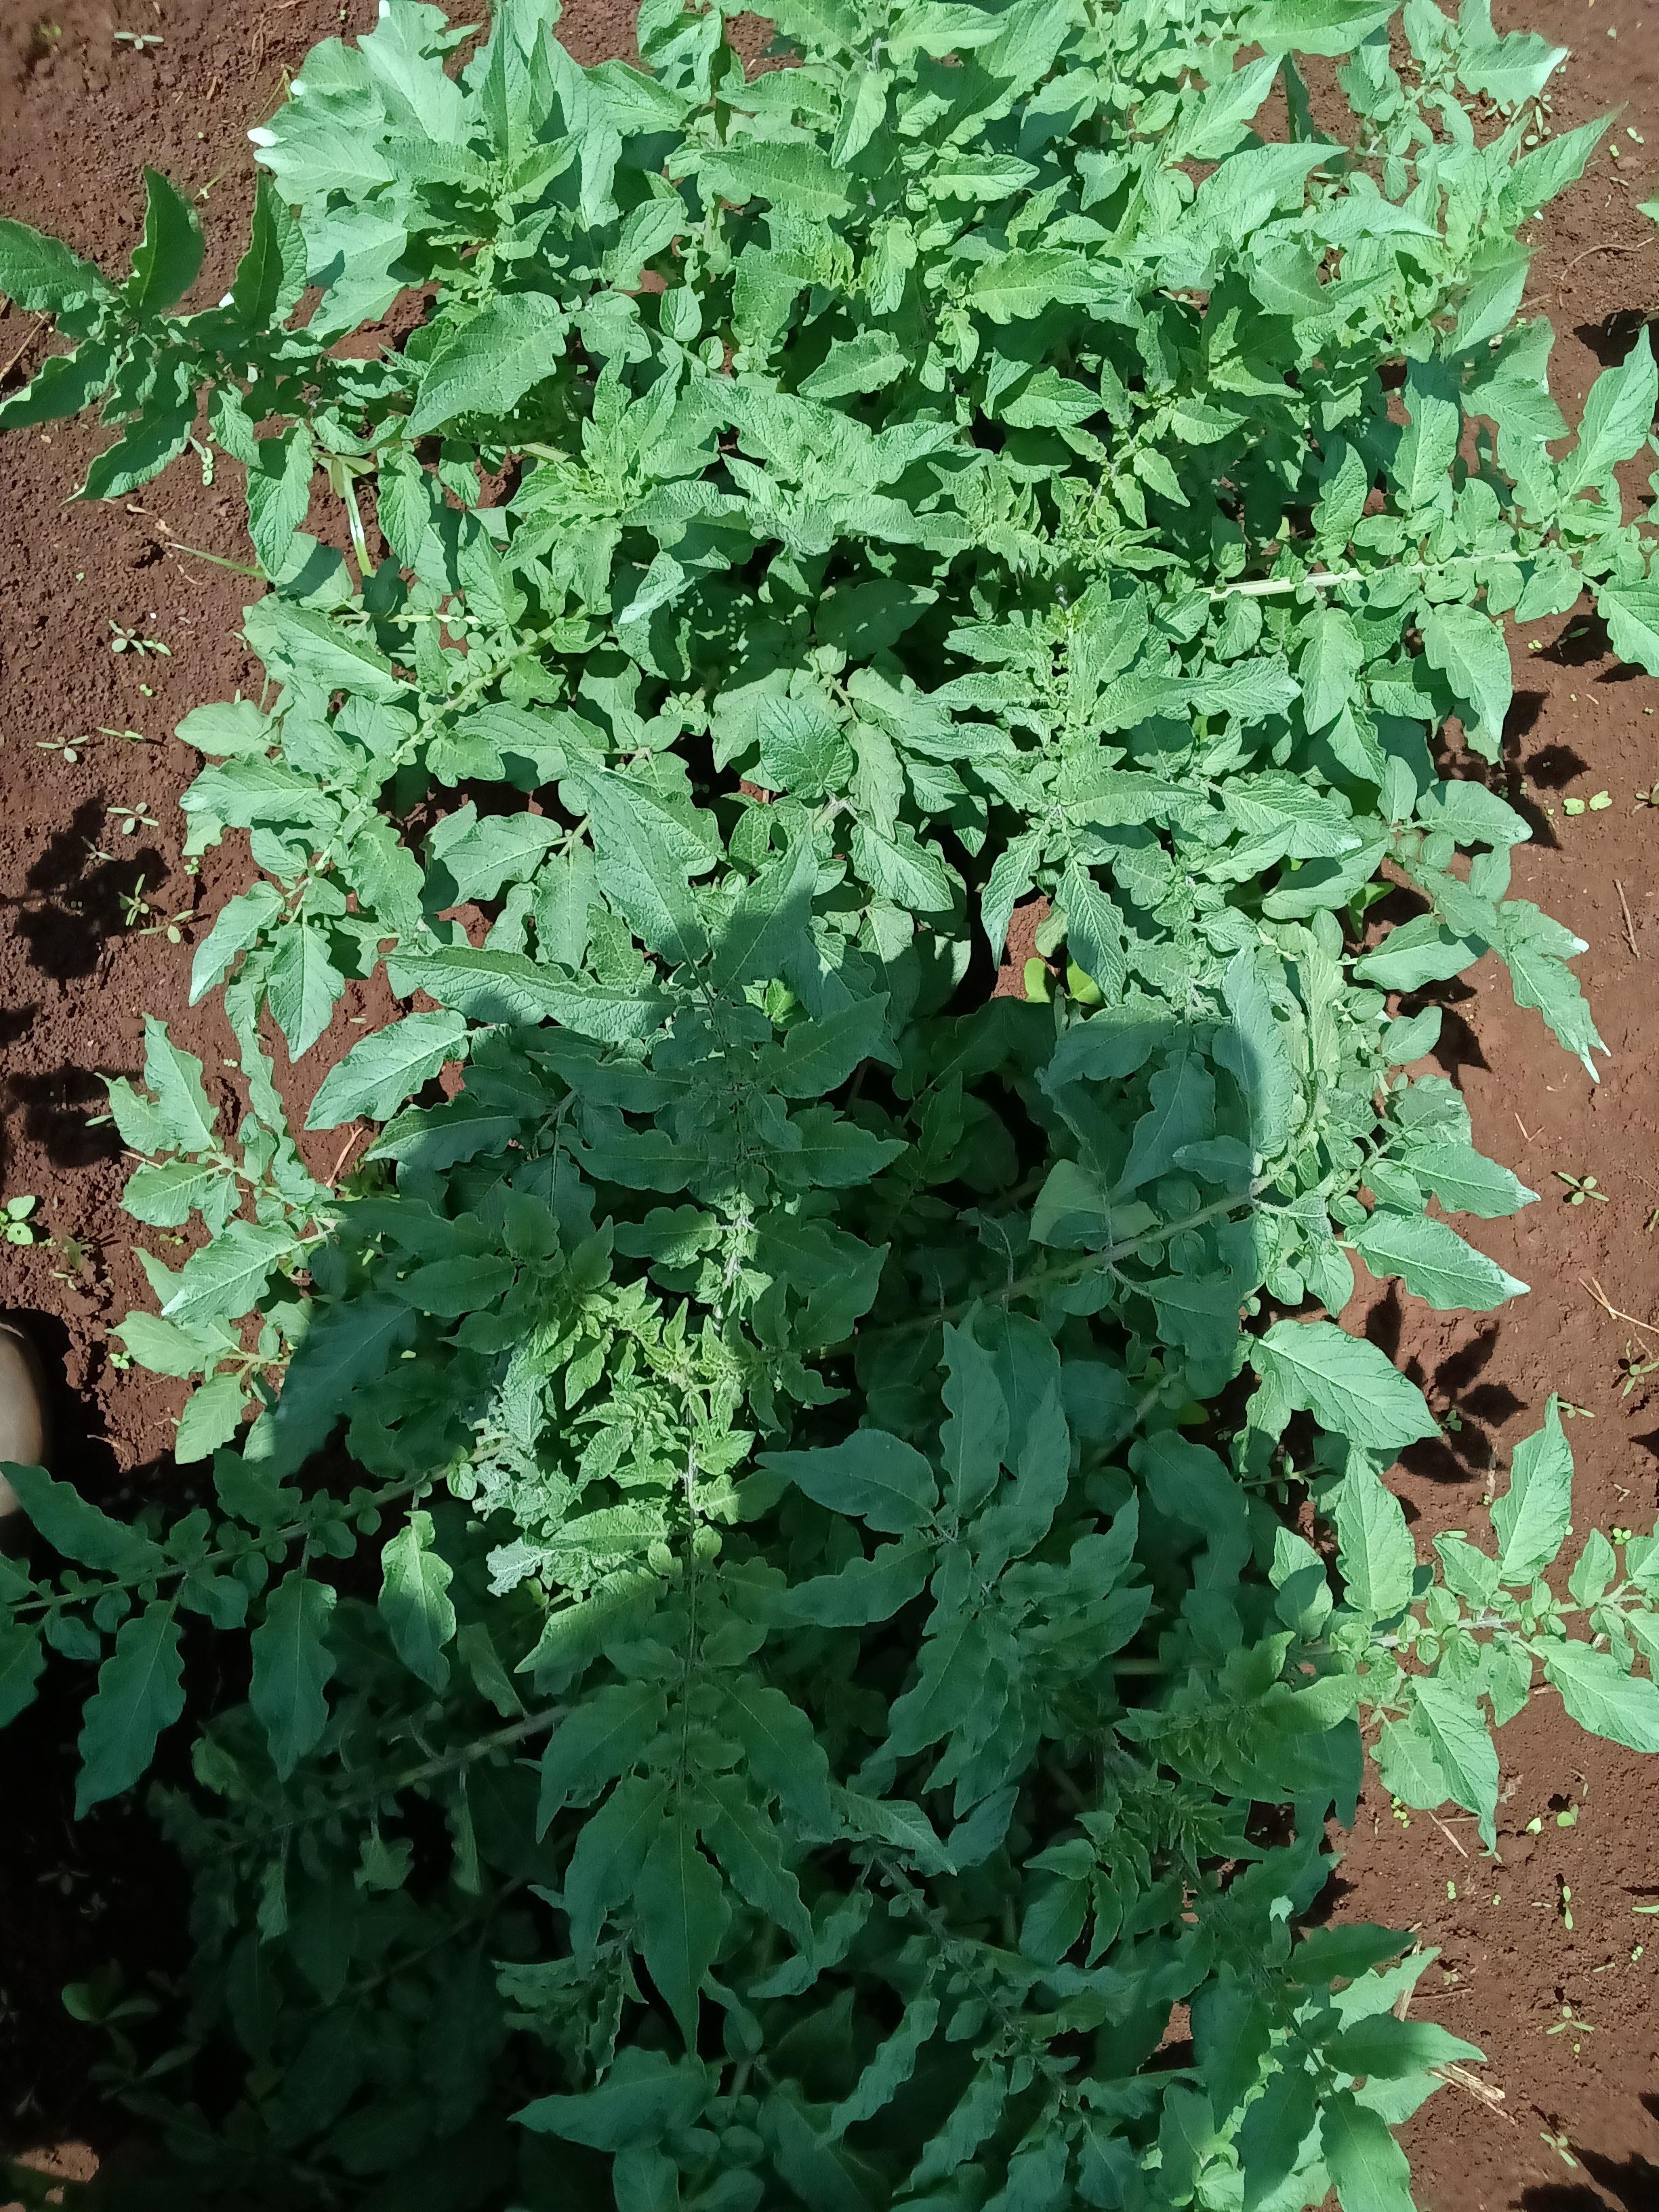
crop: potato
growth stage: vegetative
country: Kenya
